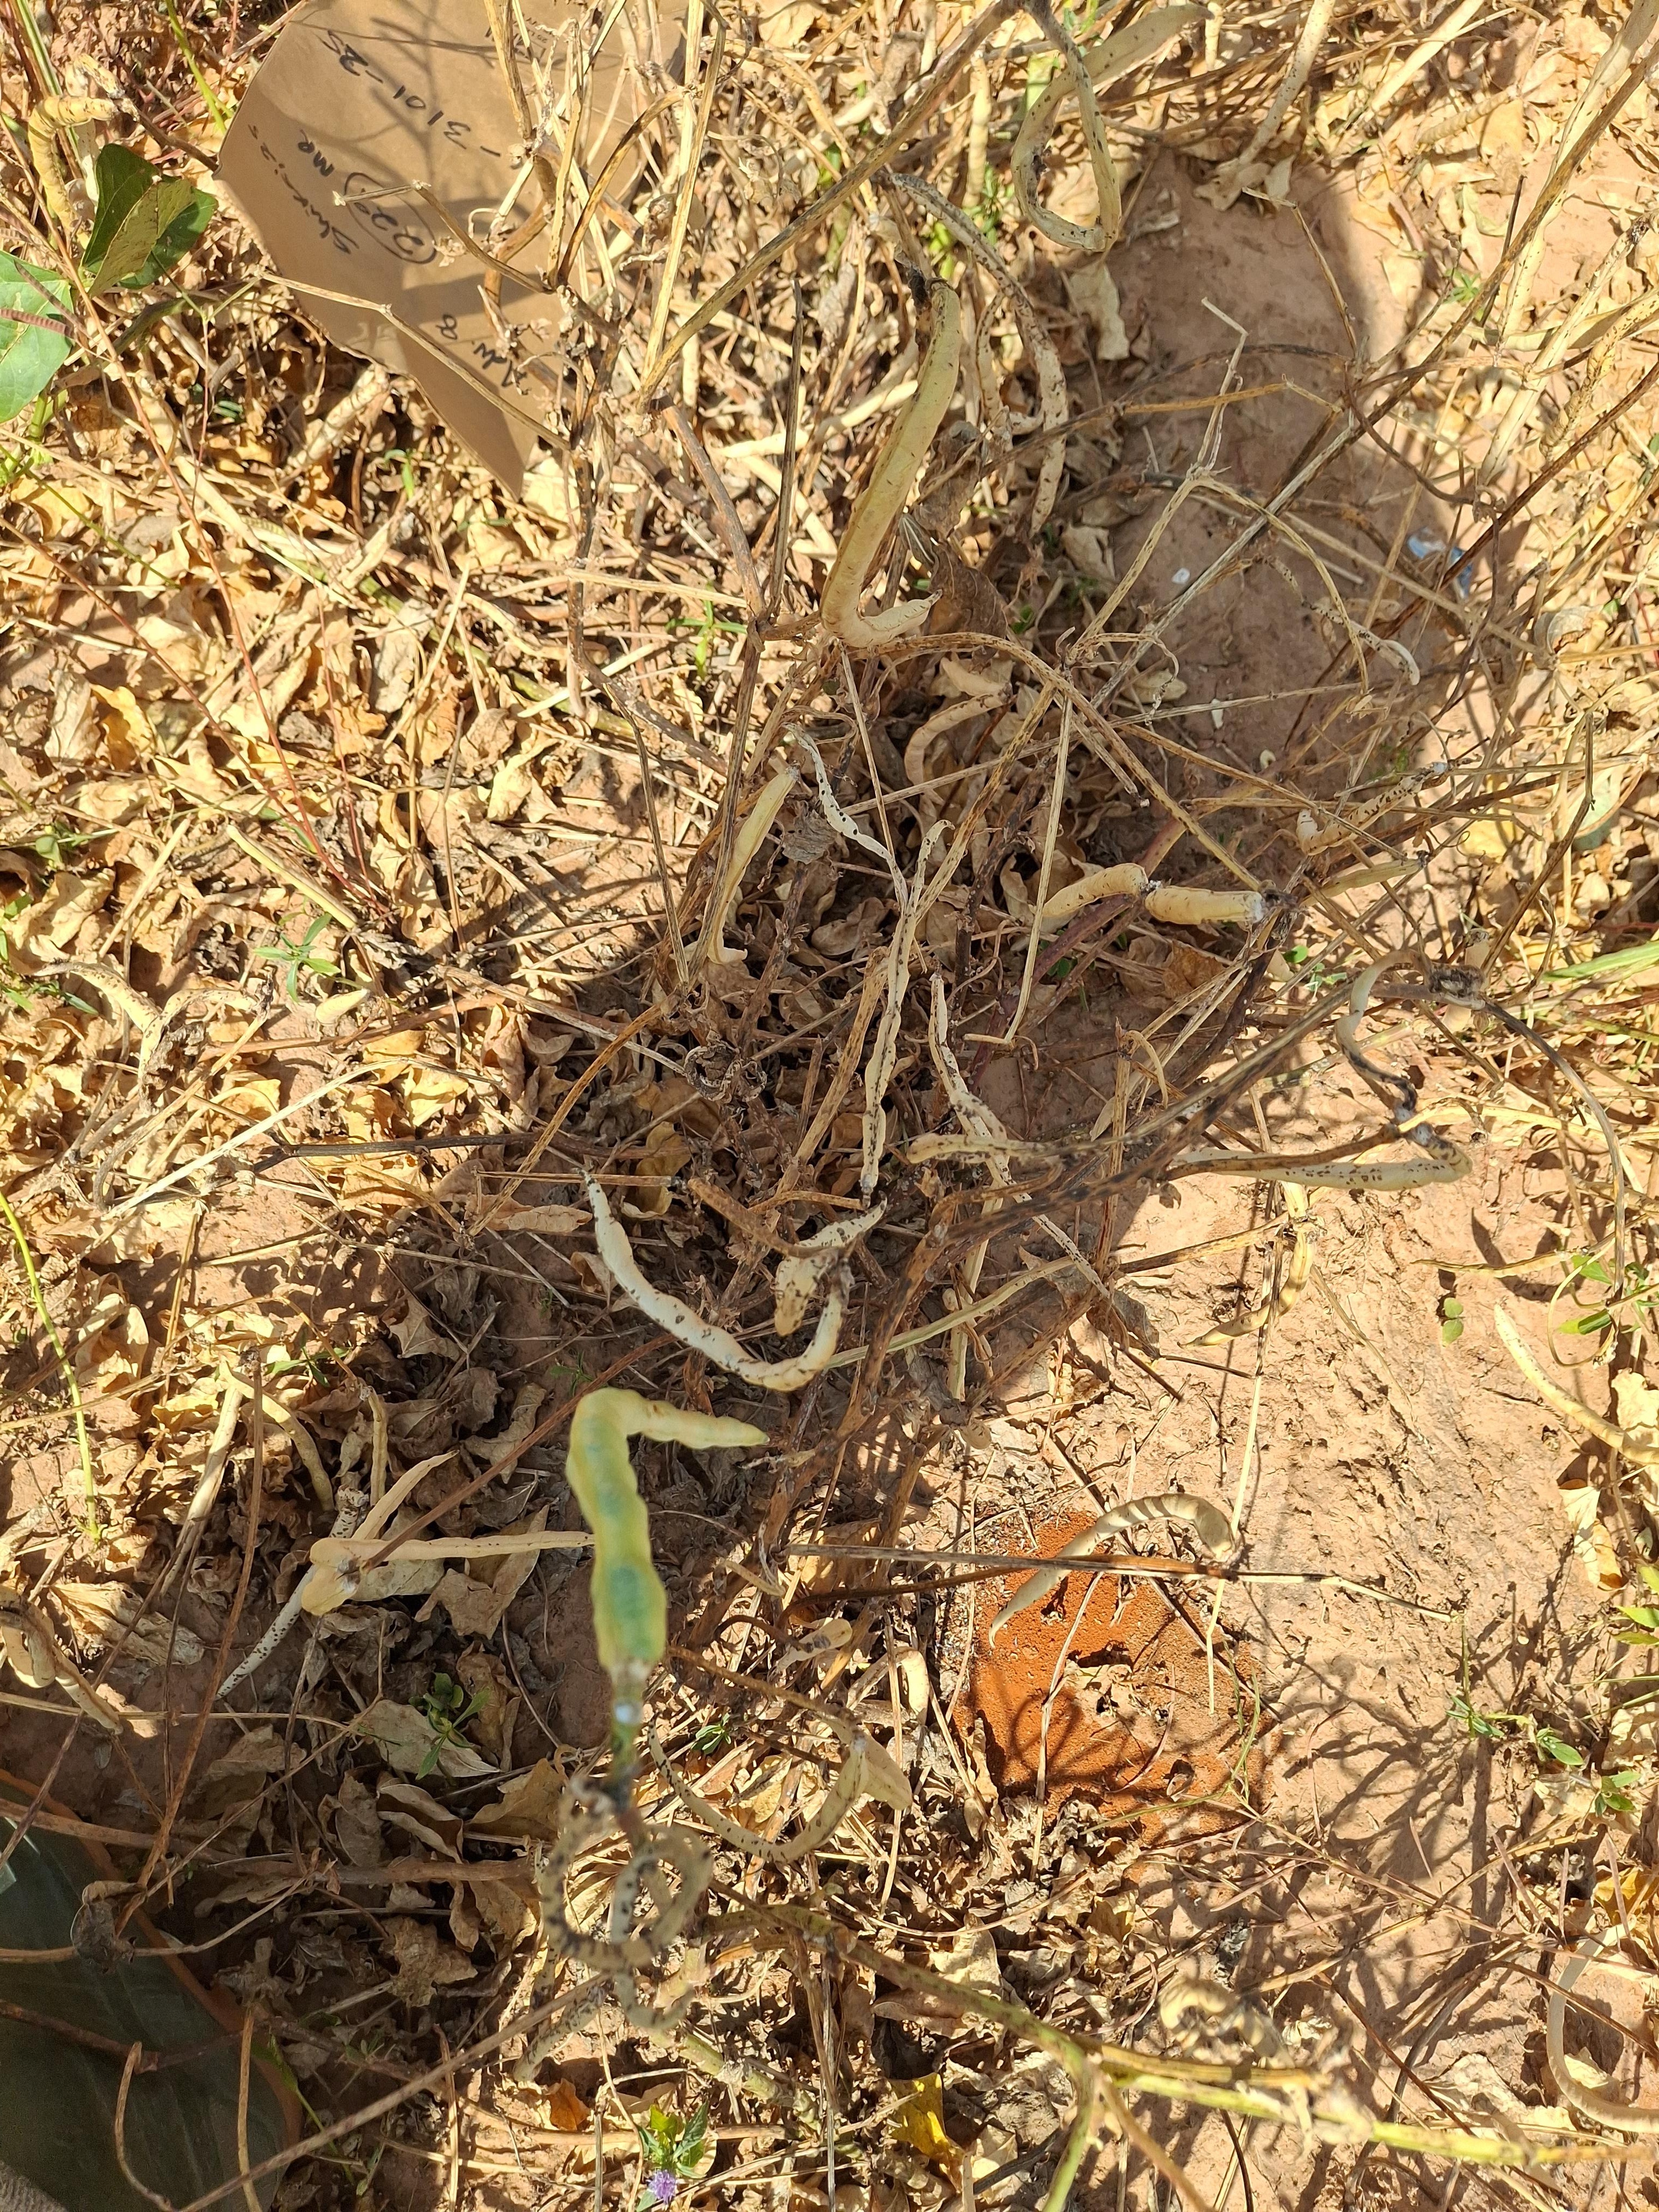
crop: cowpea
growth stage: maturity
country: Nigeria
